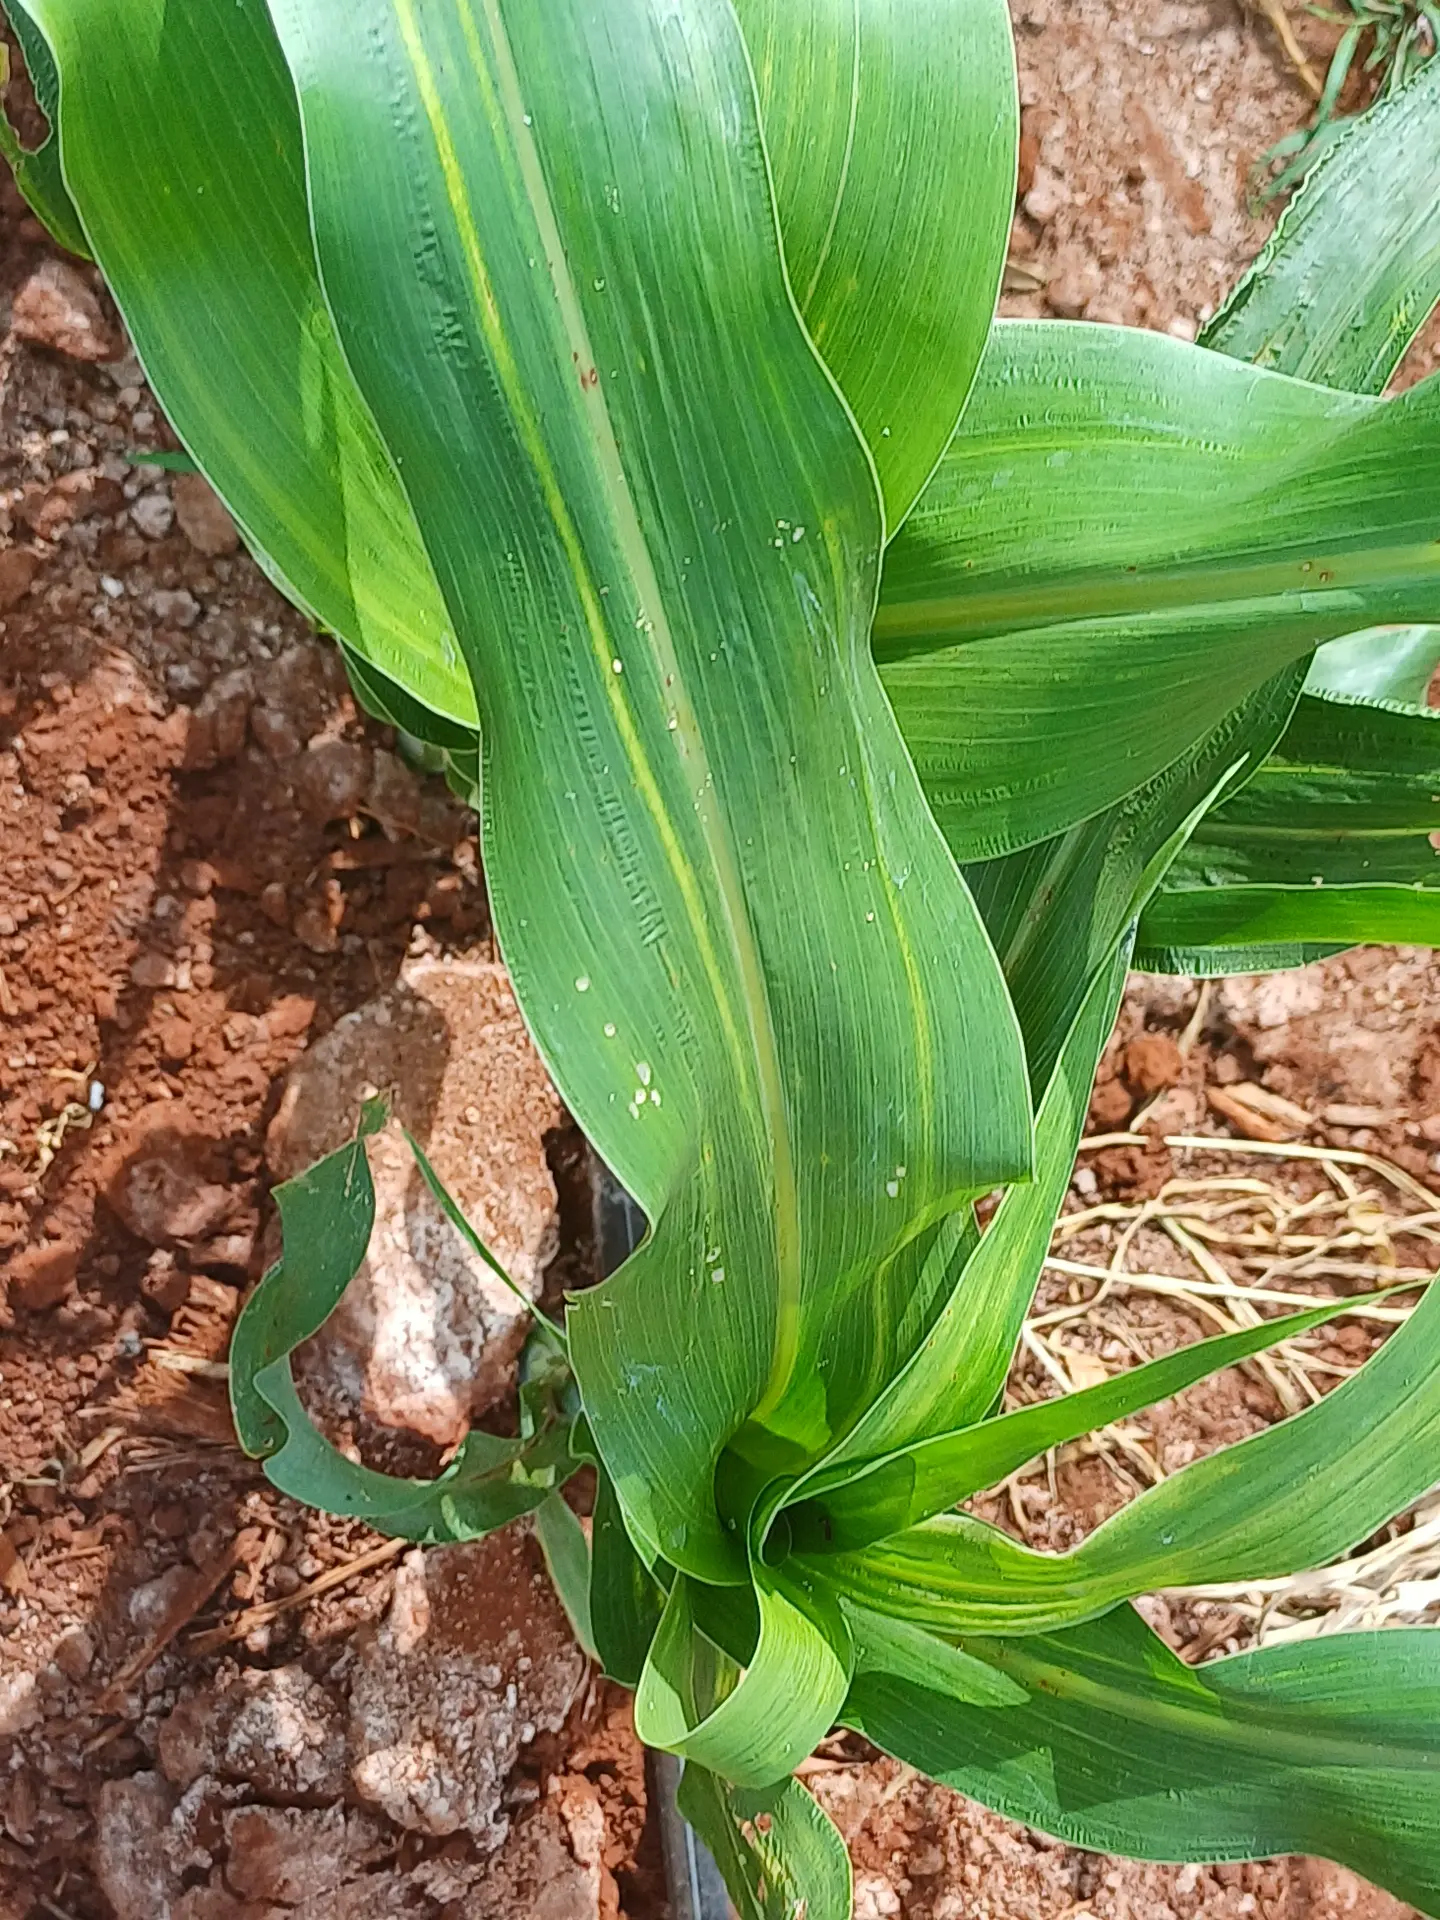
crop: sorghum
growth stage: vegetative
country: Kenya
